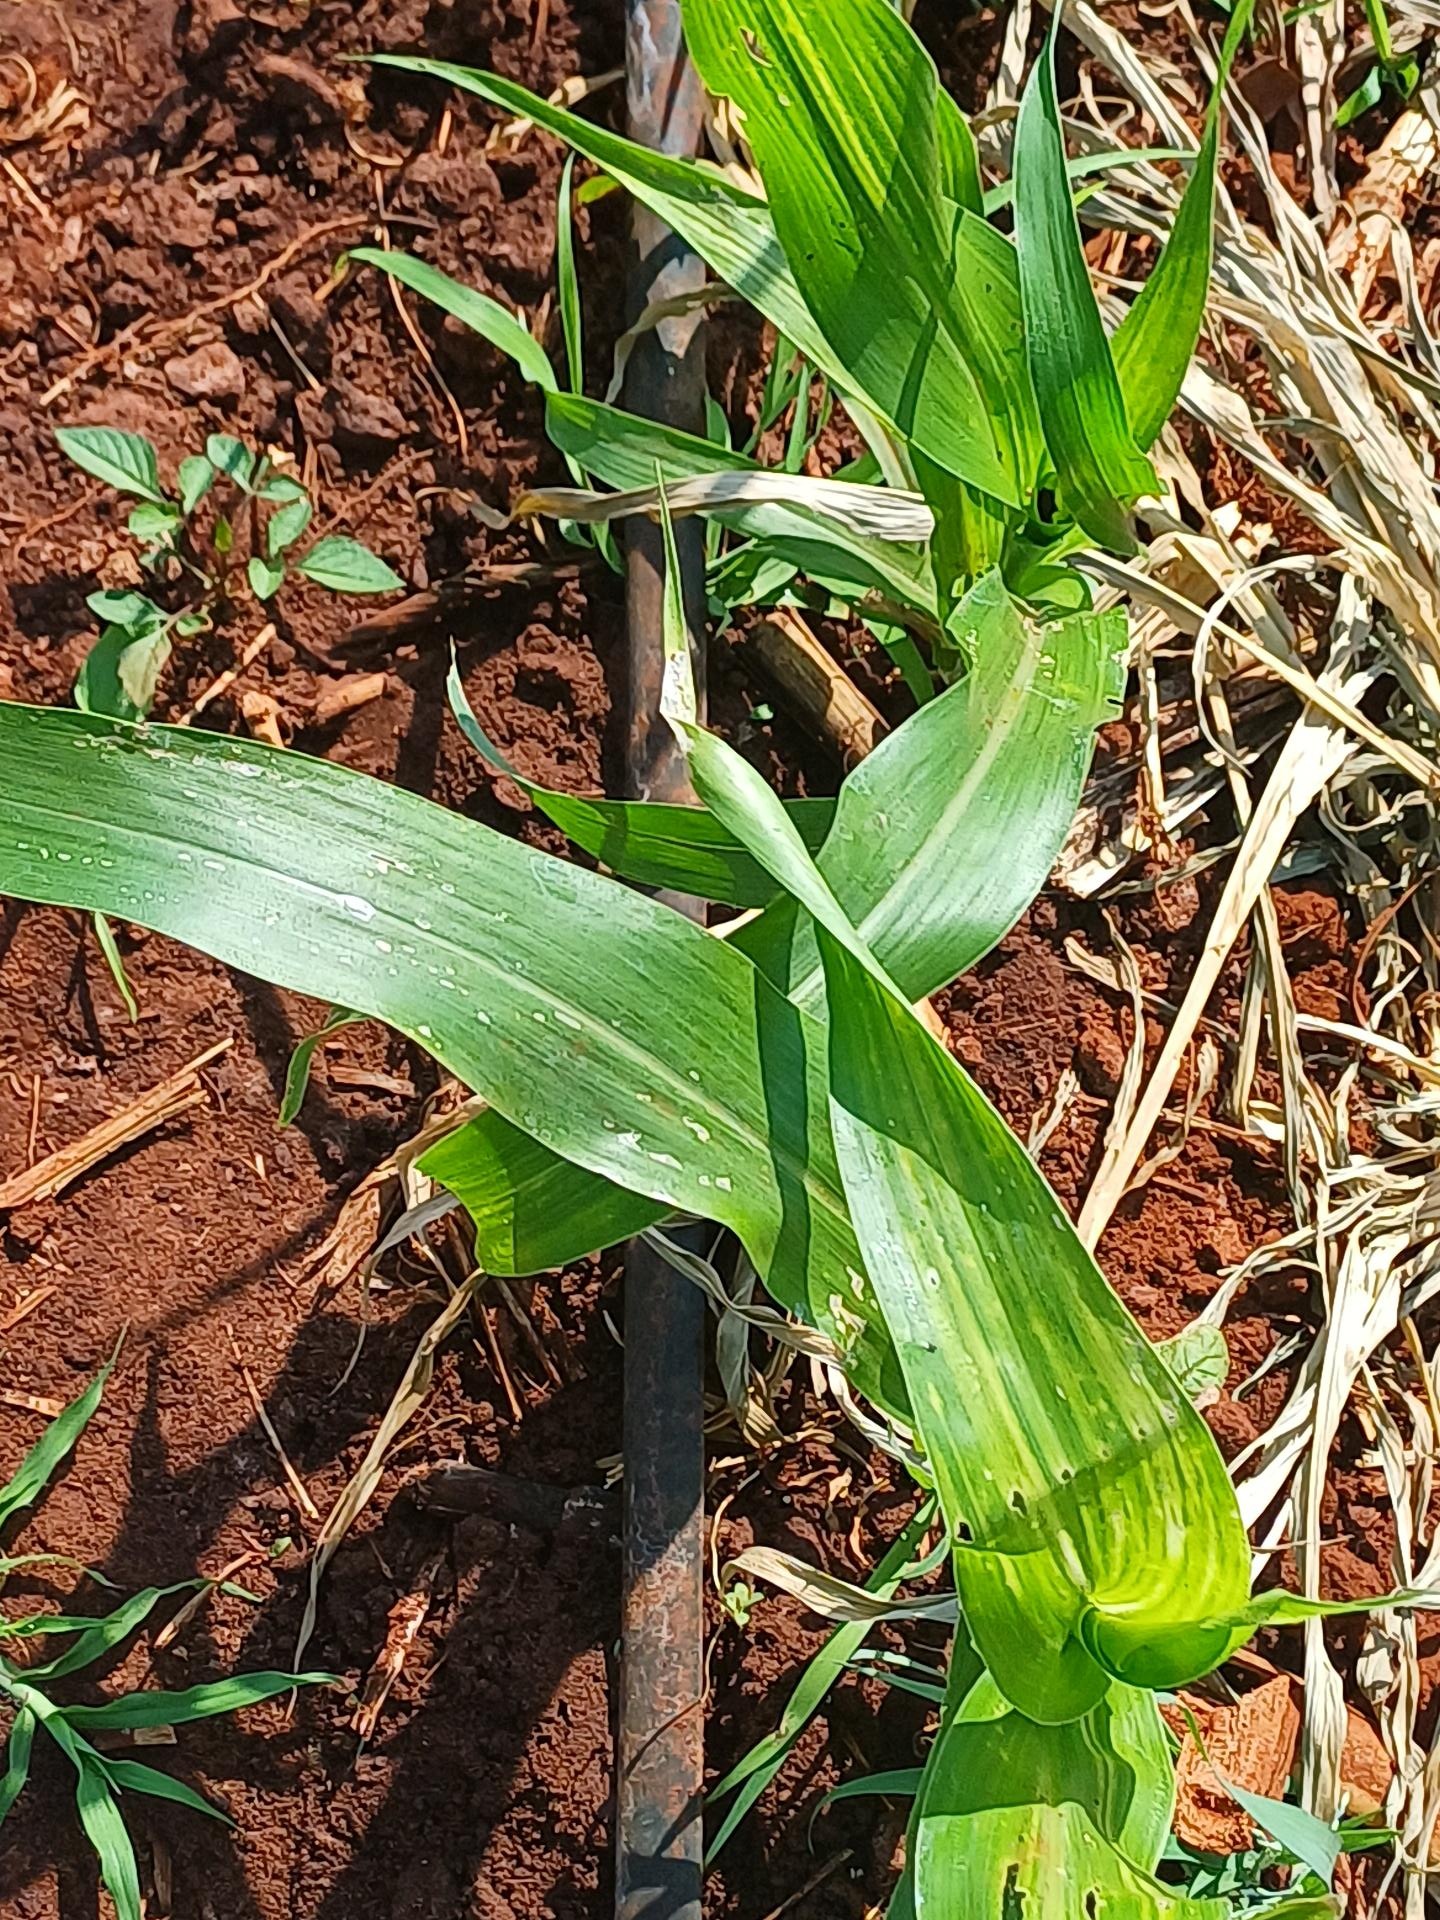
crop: sorghum
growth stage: vegetative
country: Kenya
